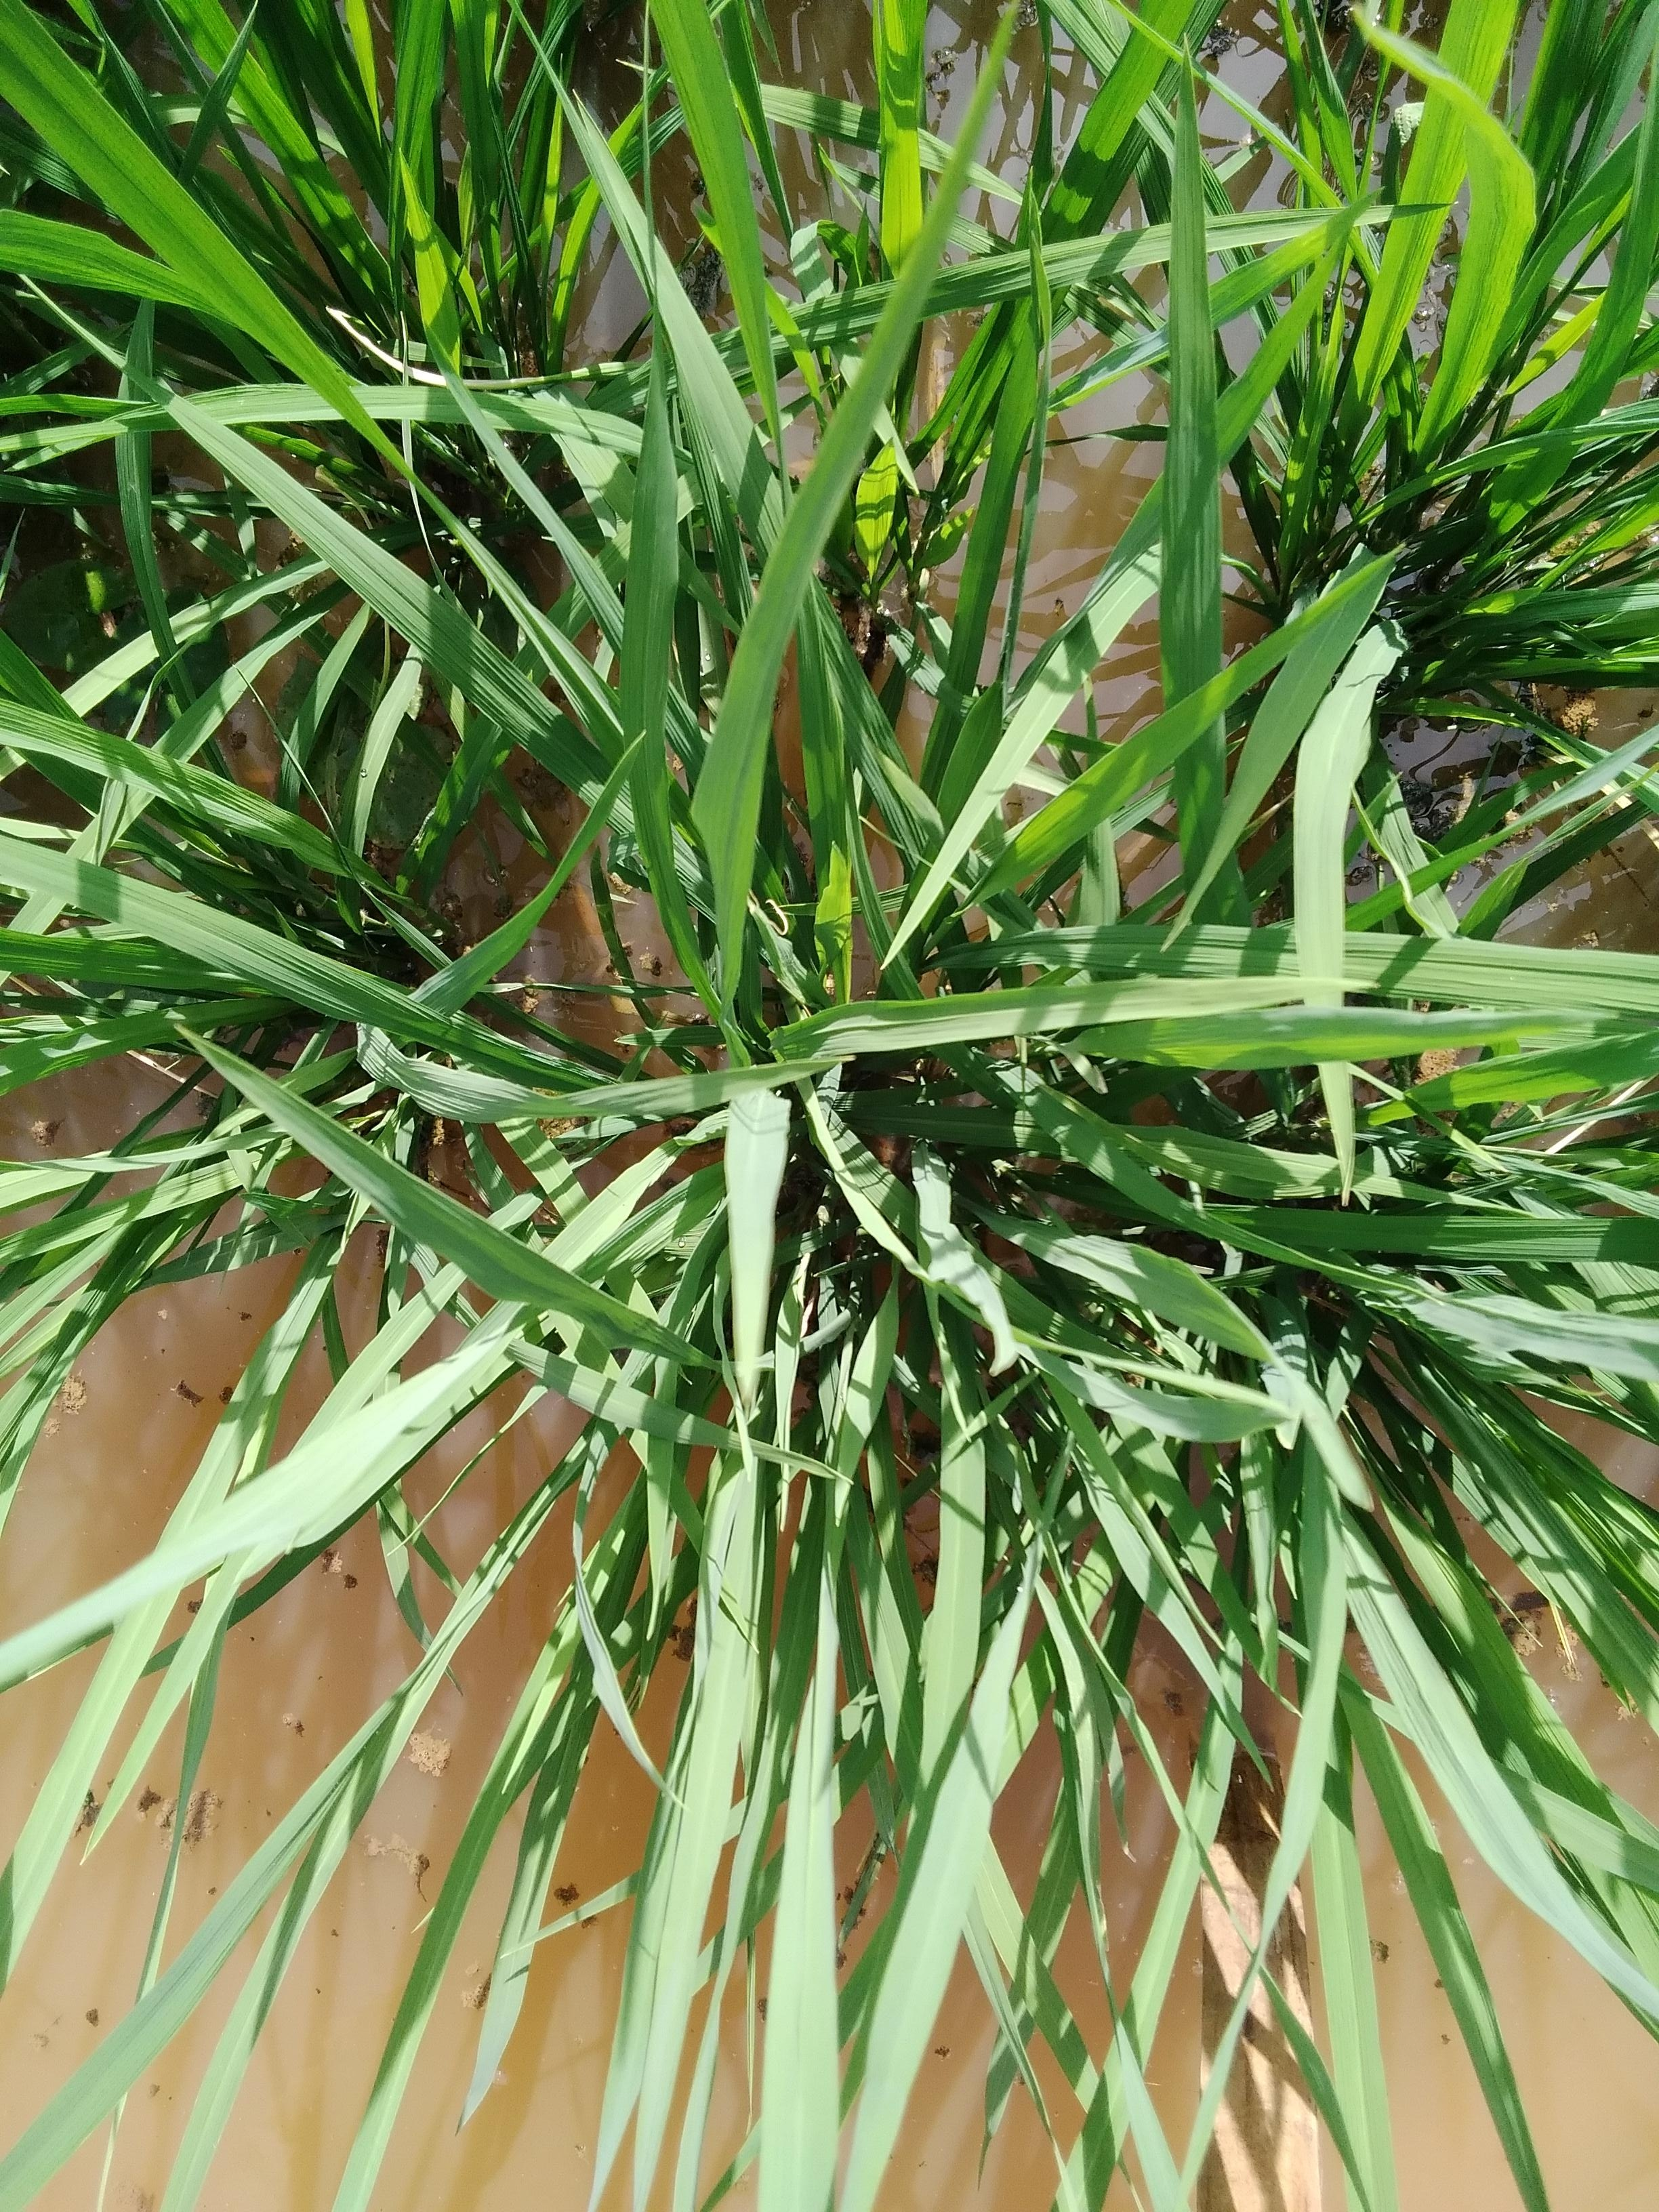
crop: rice
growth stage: elongation stem
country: Nigeria
